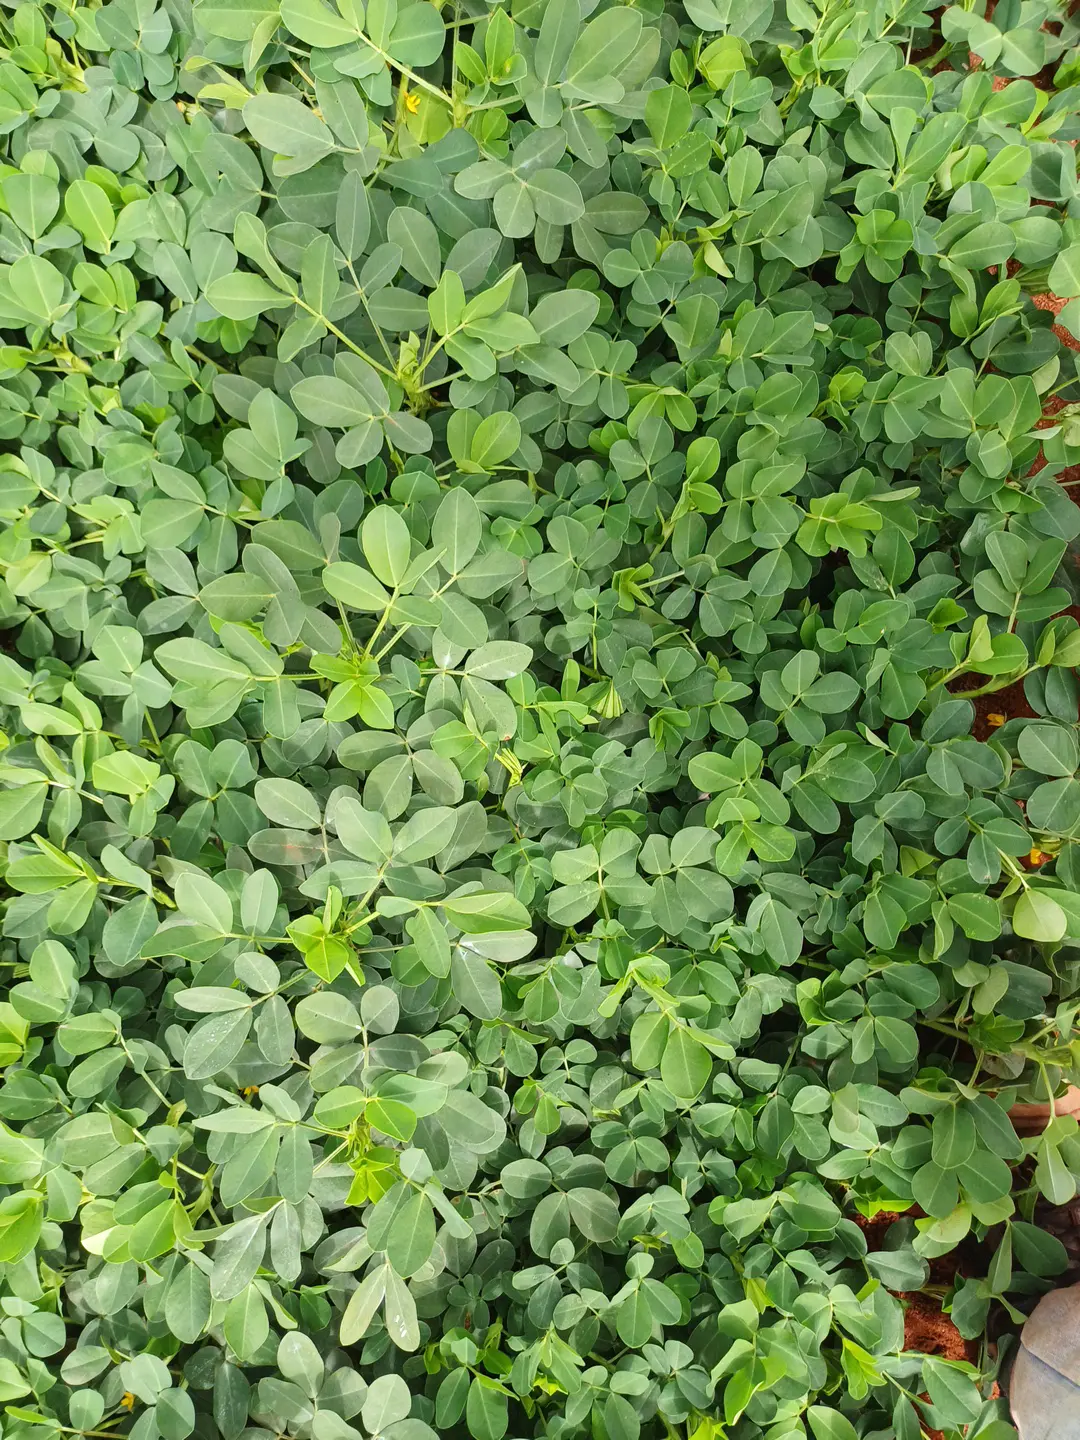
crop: groundnut
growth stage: flowering
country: Kenya
